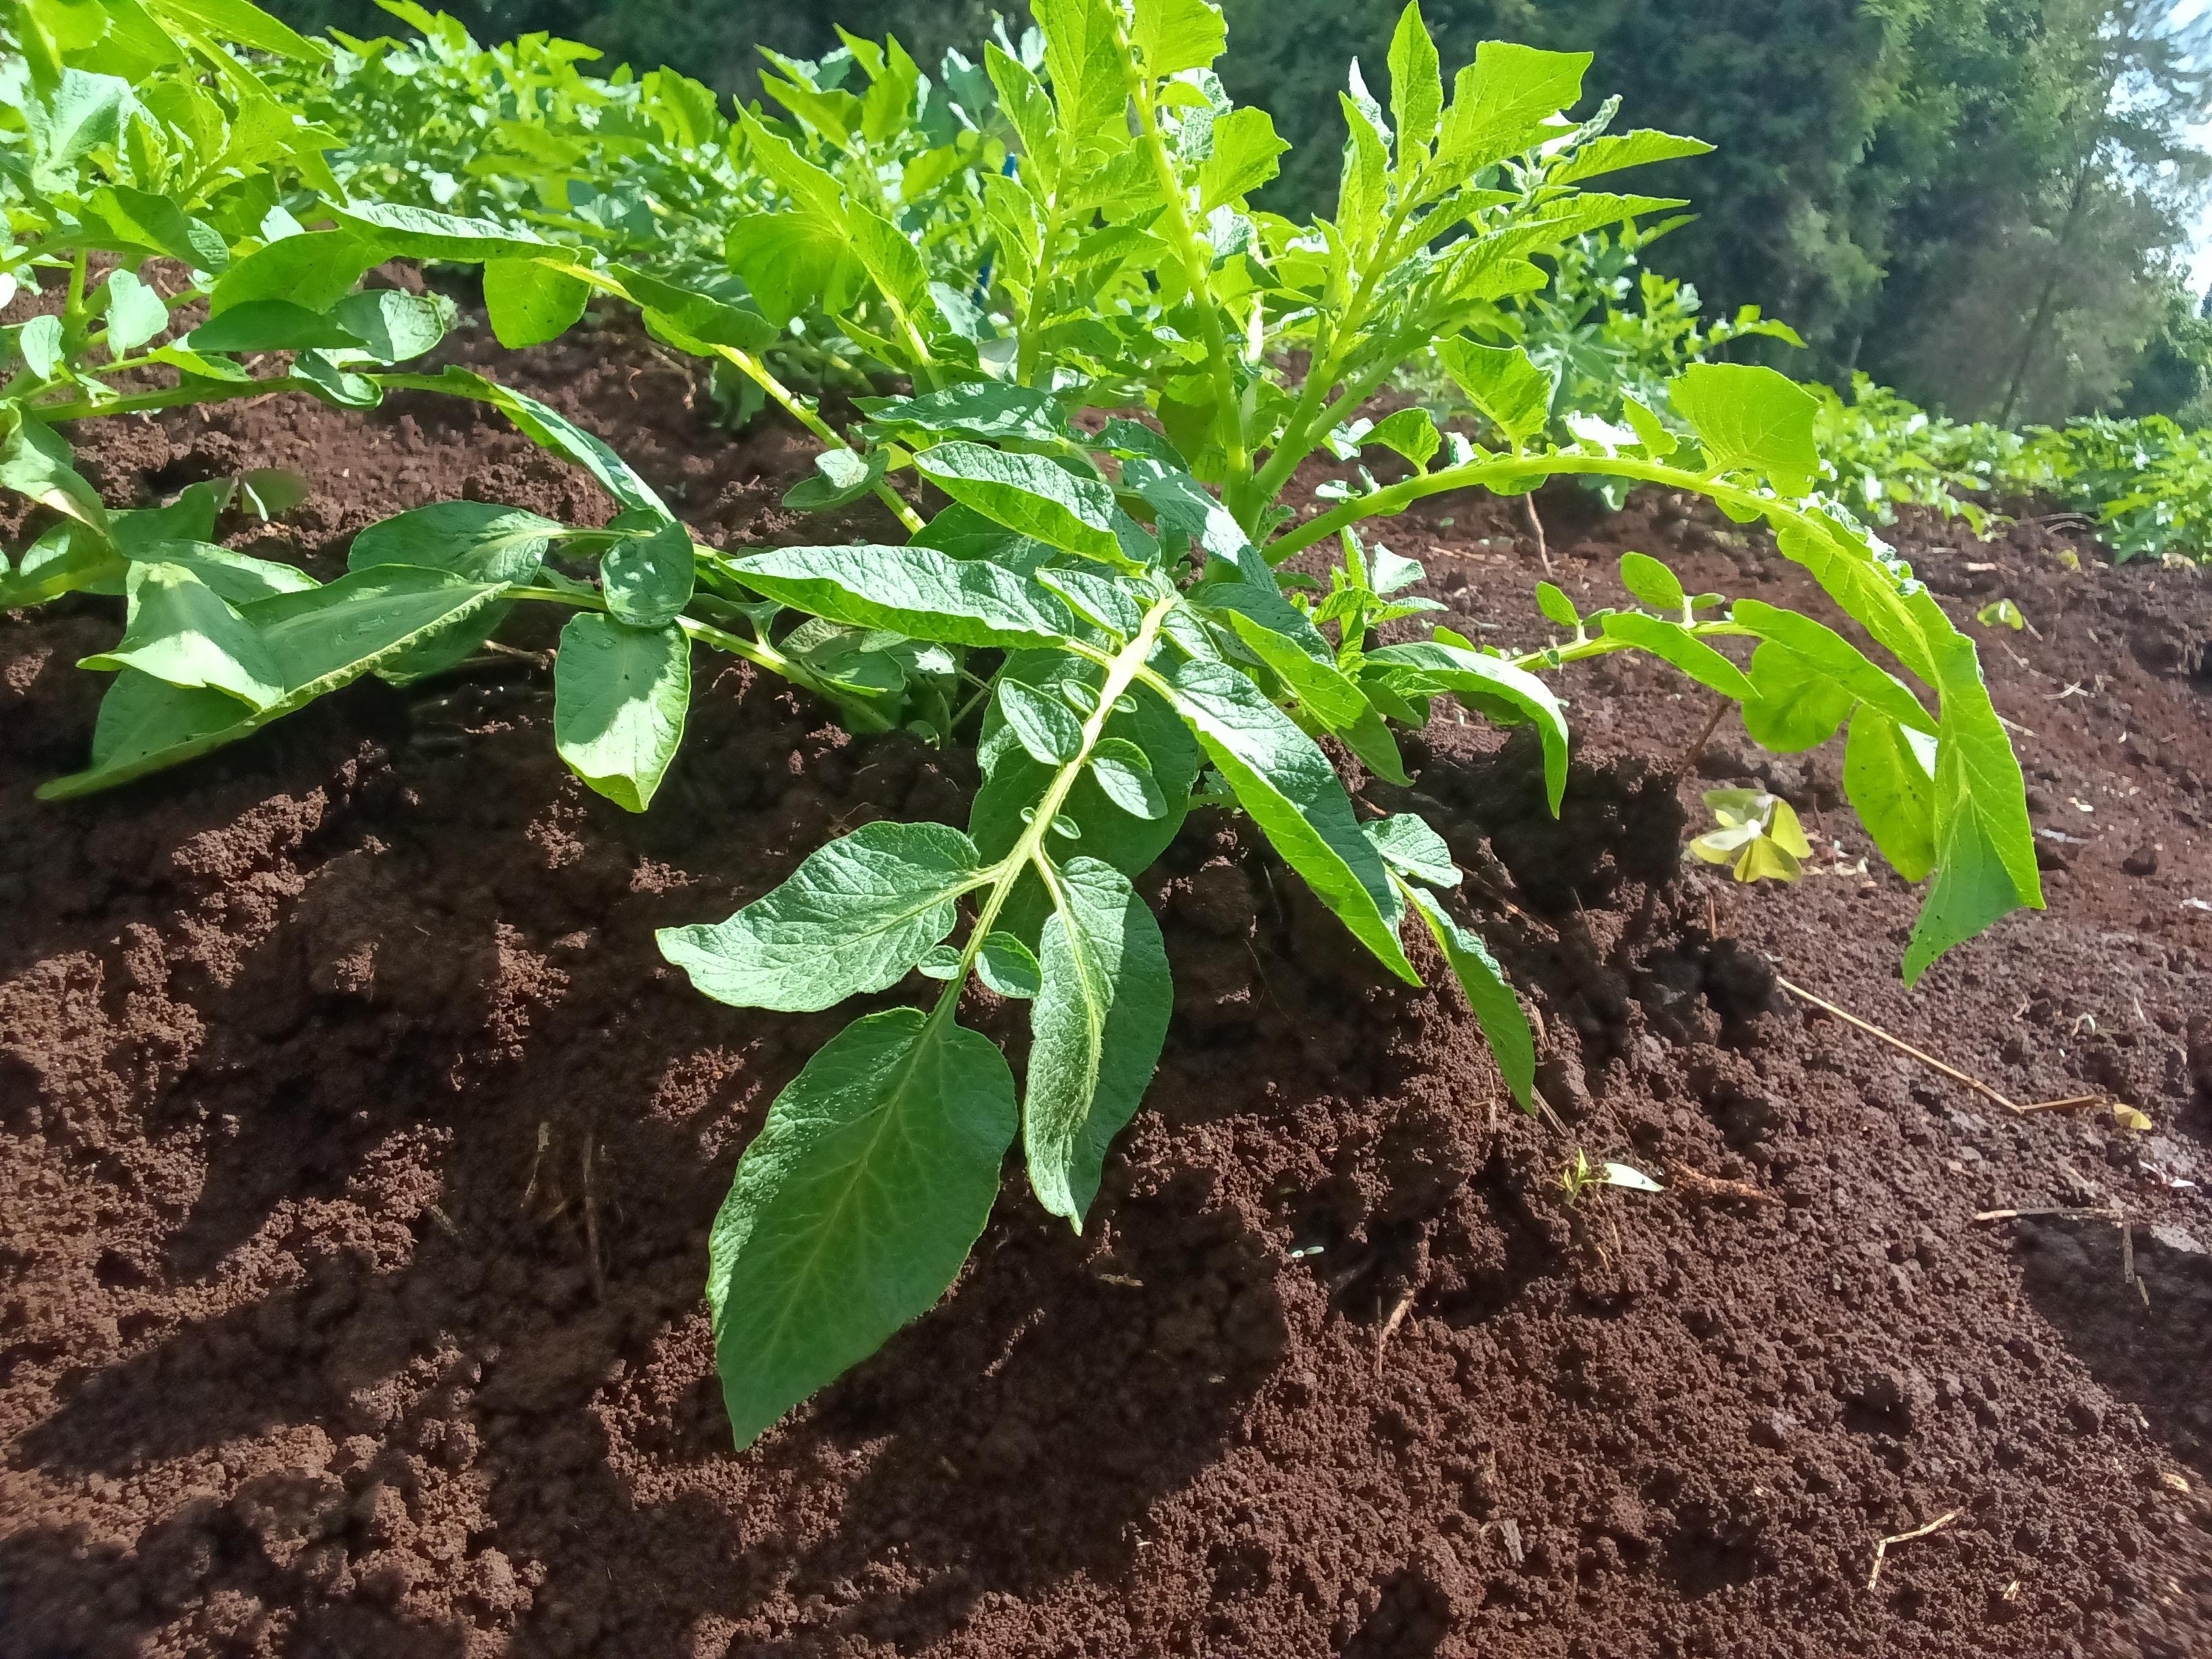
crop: potato
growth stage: vegetative
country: Kenya
